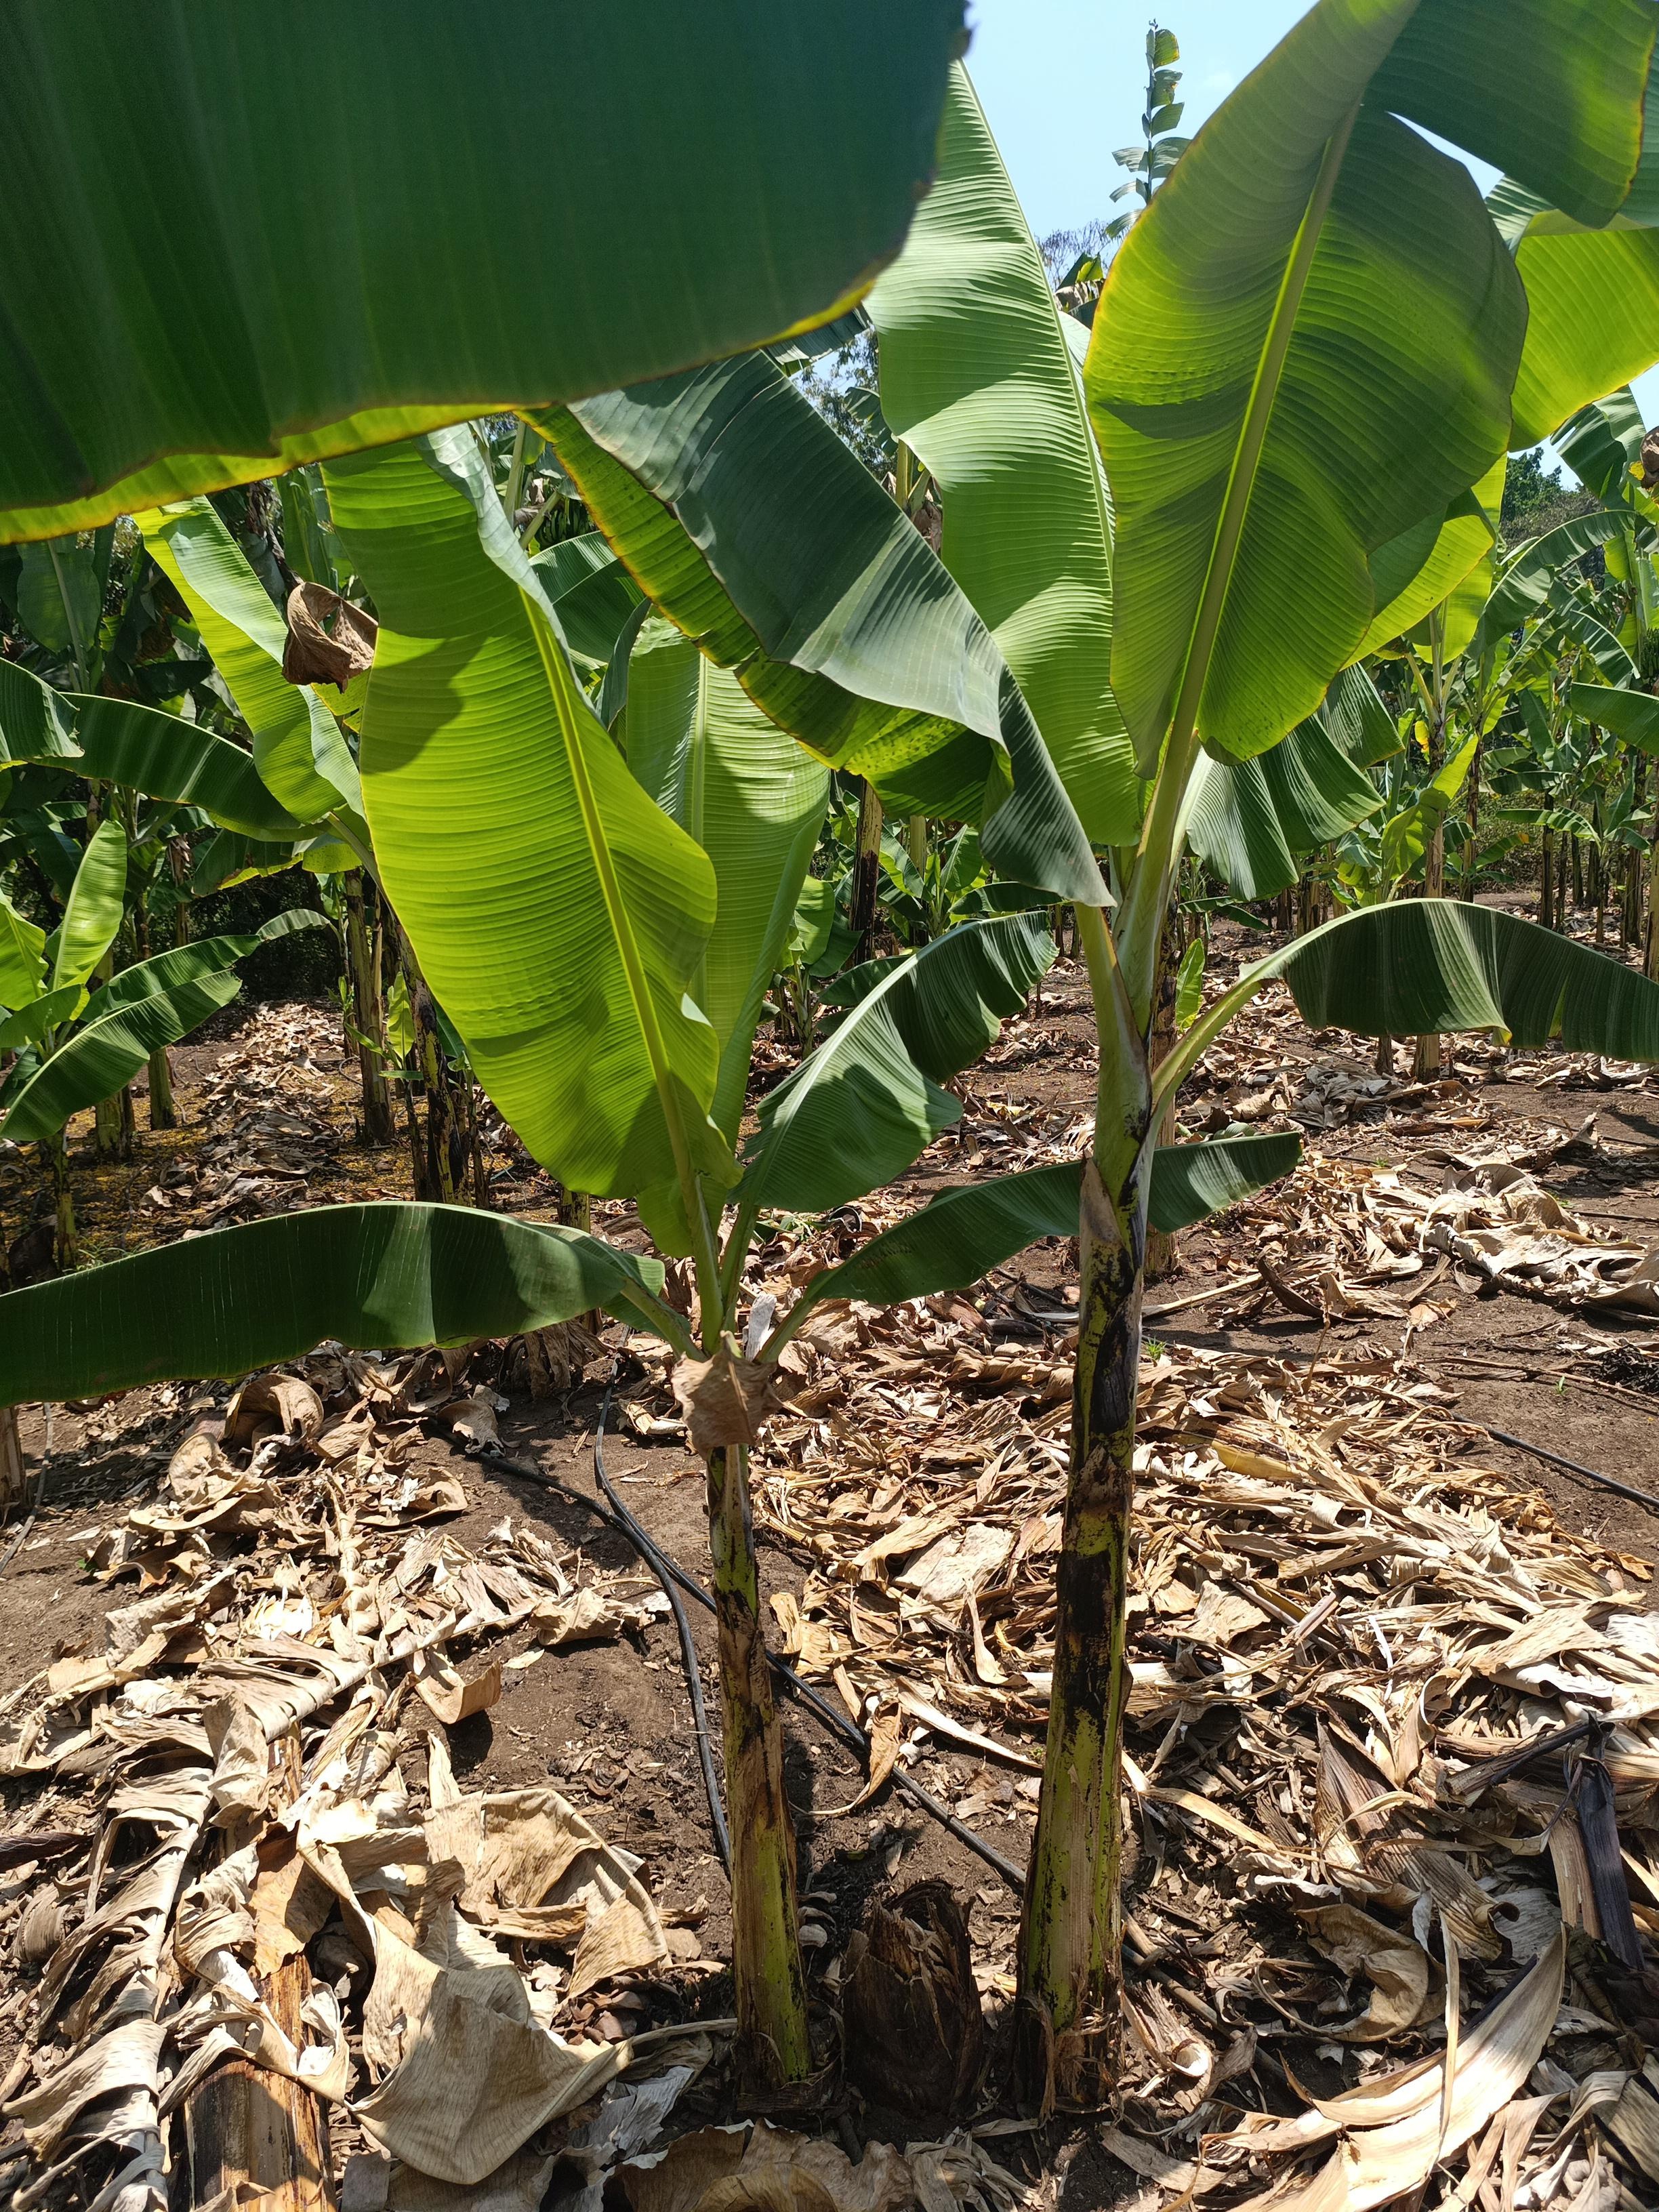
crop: banana
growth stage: vegetative
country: Tanzania
